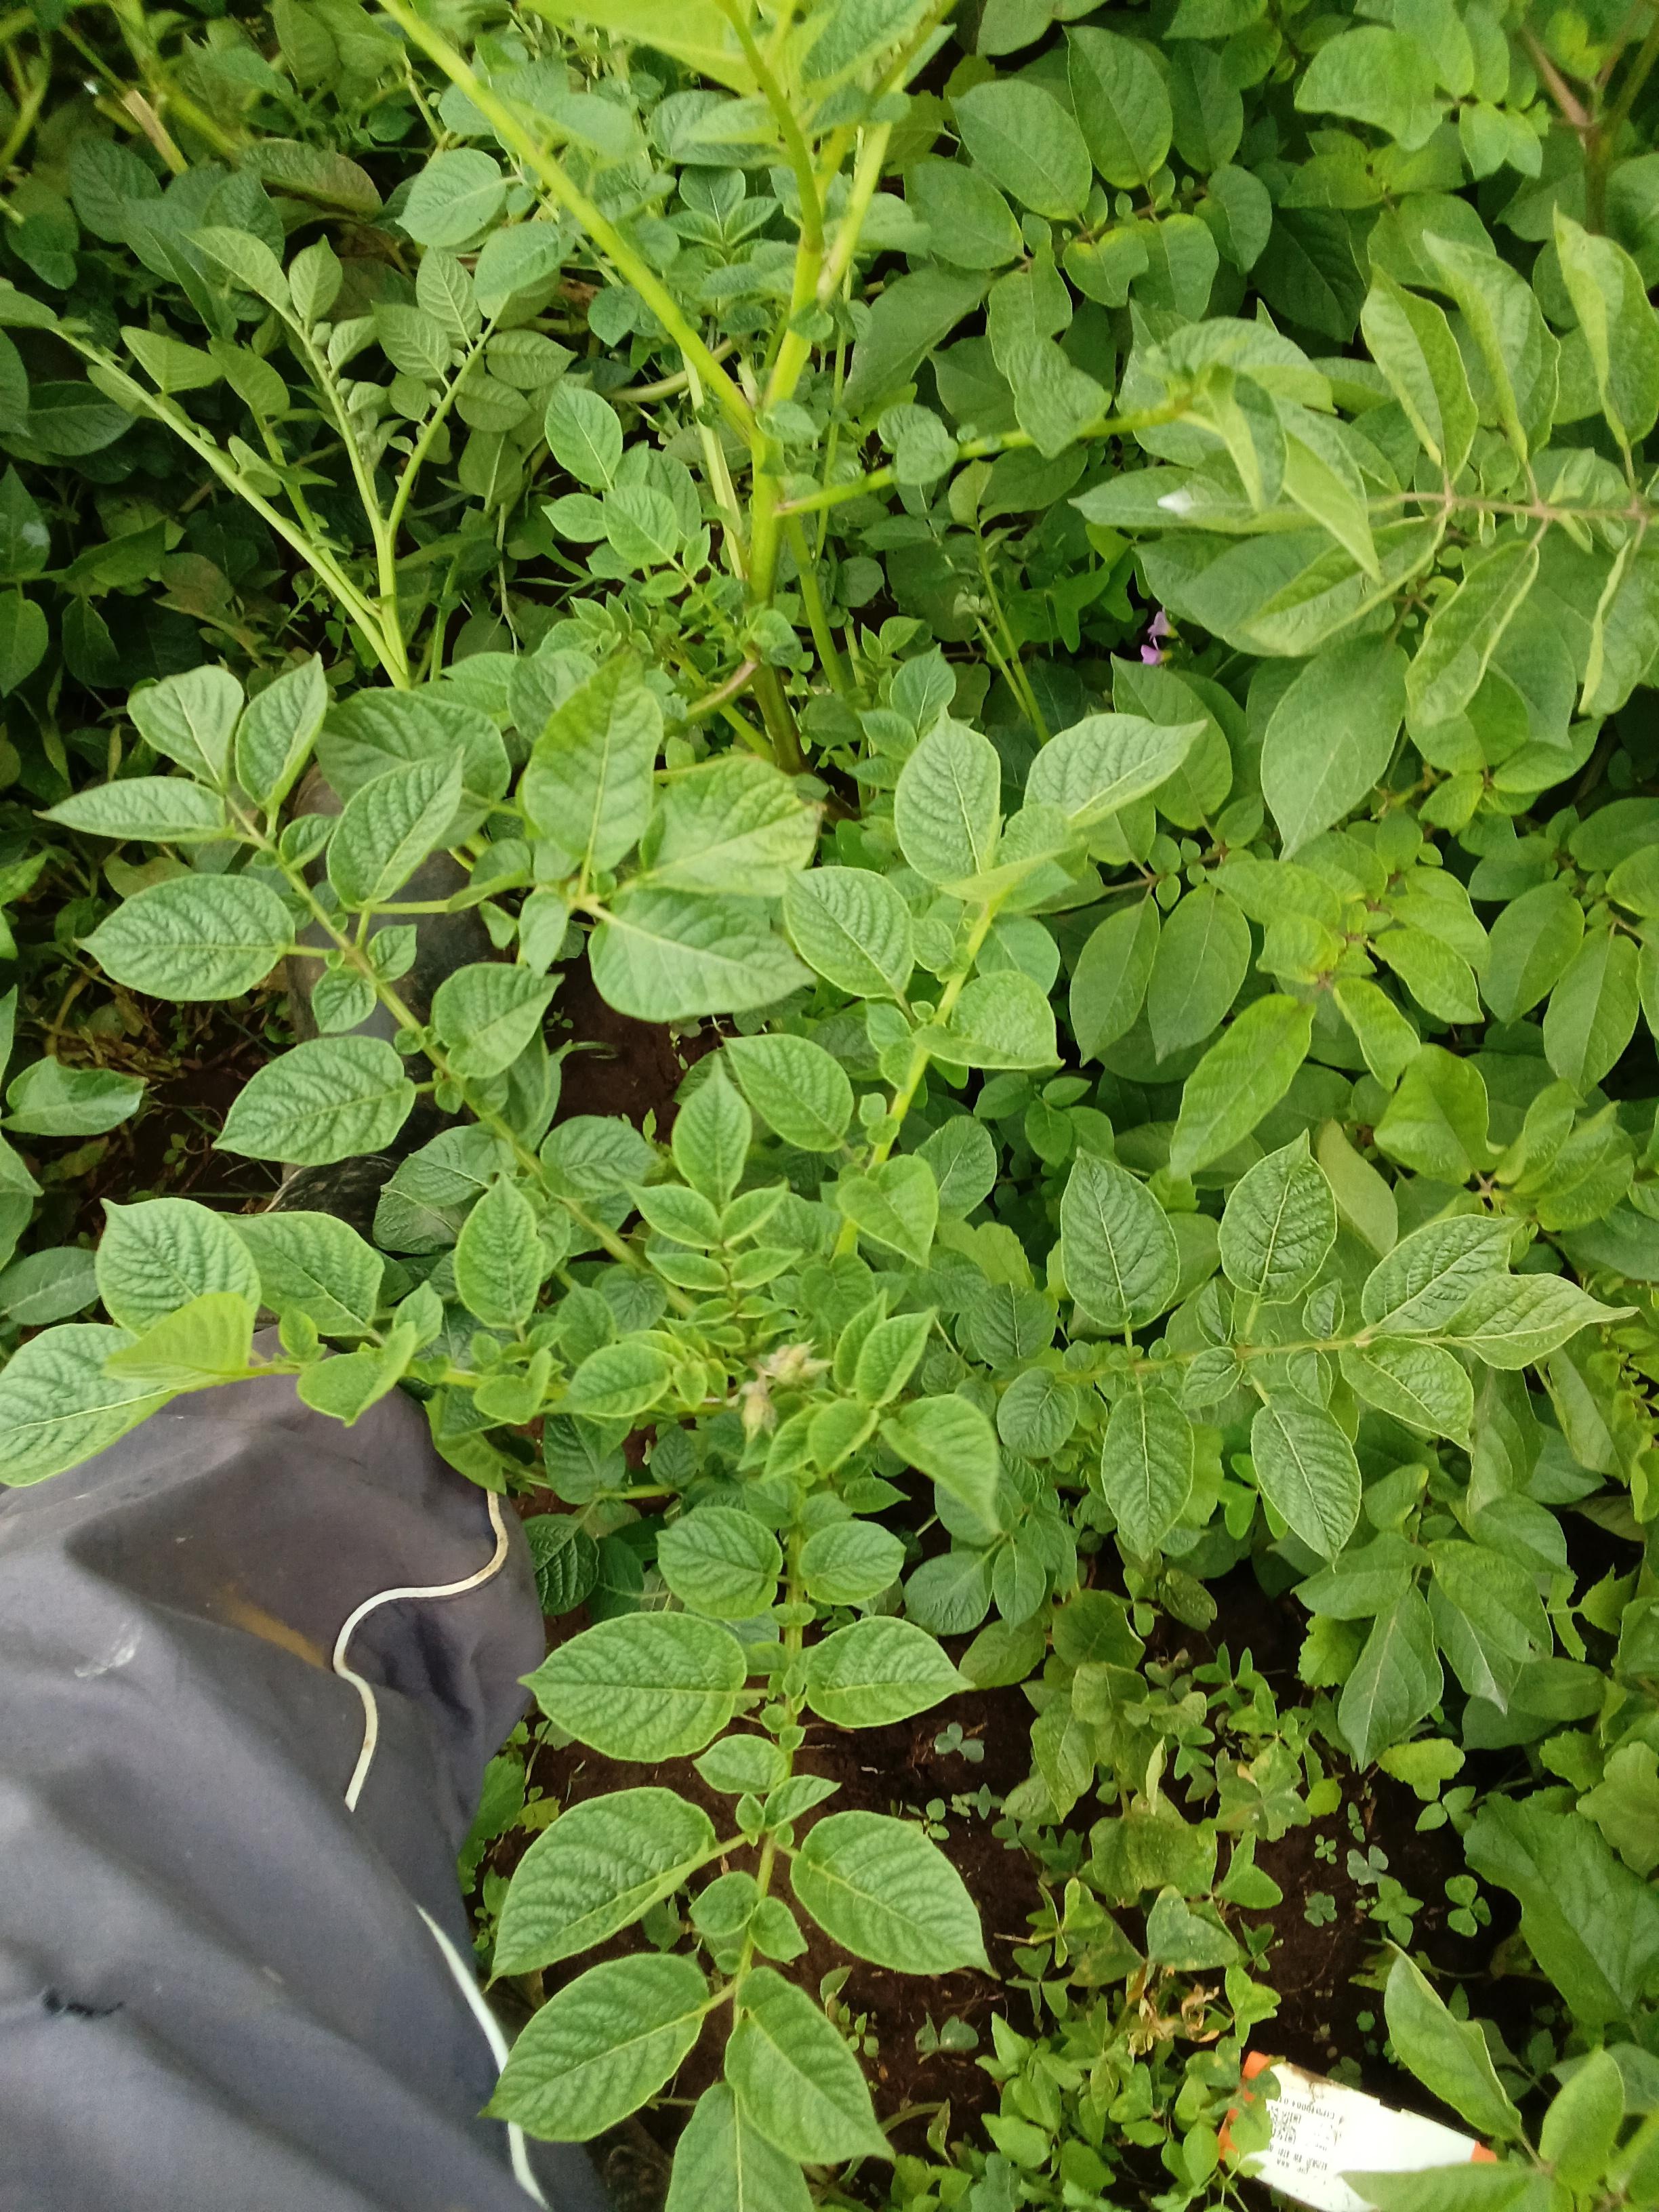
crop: potato
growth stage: vegetative
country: Kenya
